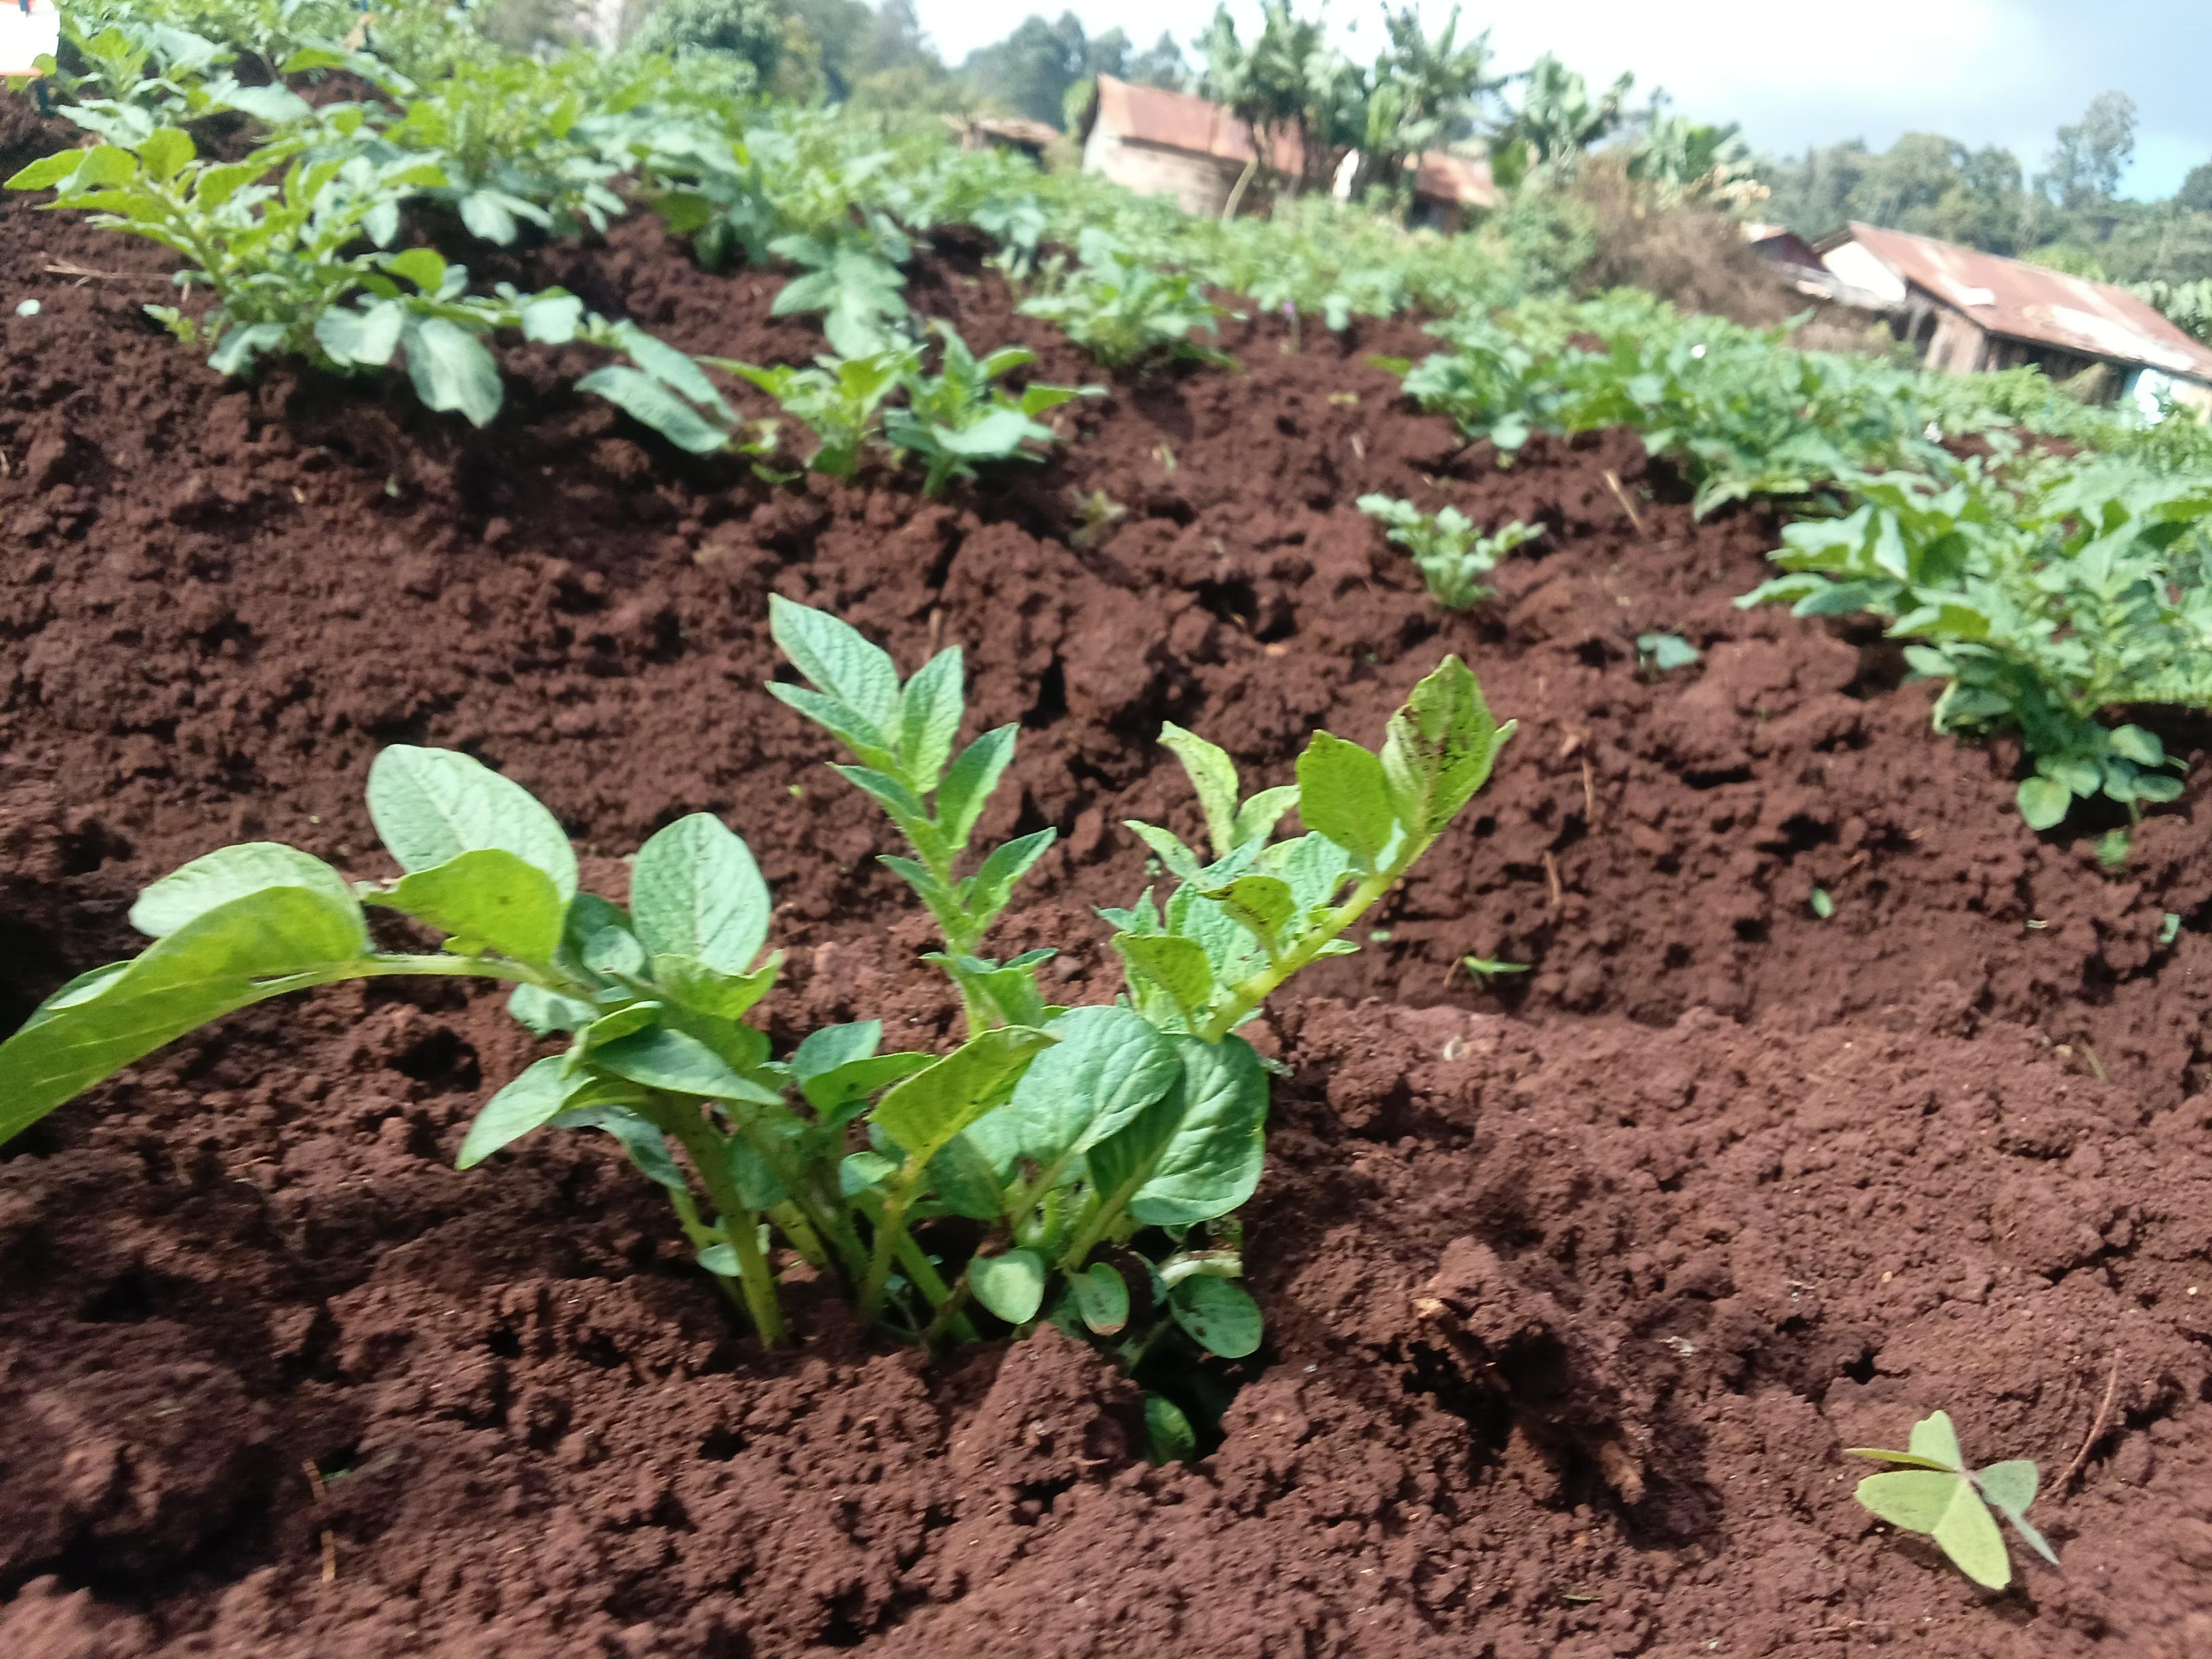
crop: potato
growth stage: vegetative
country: Kenya
